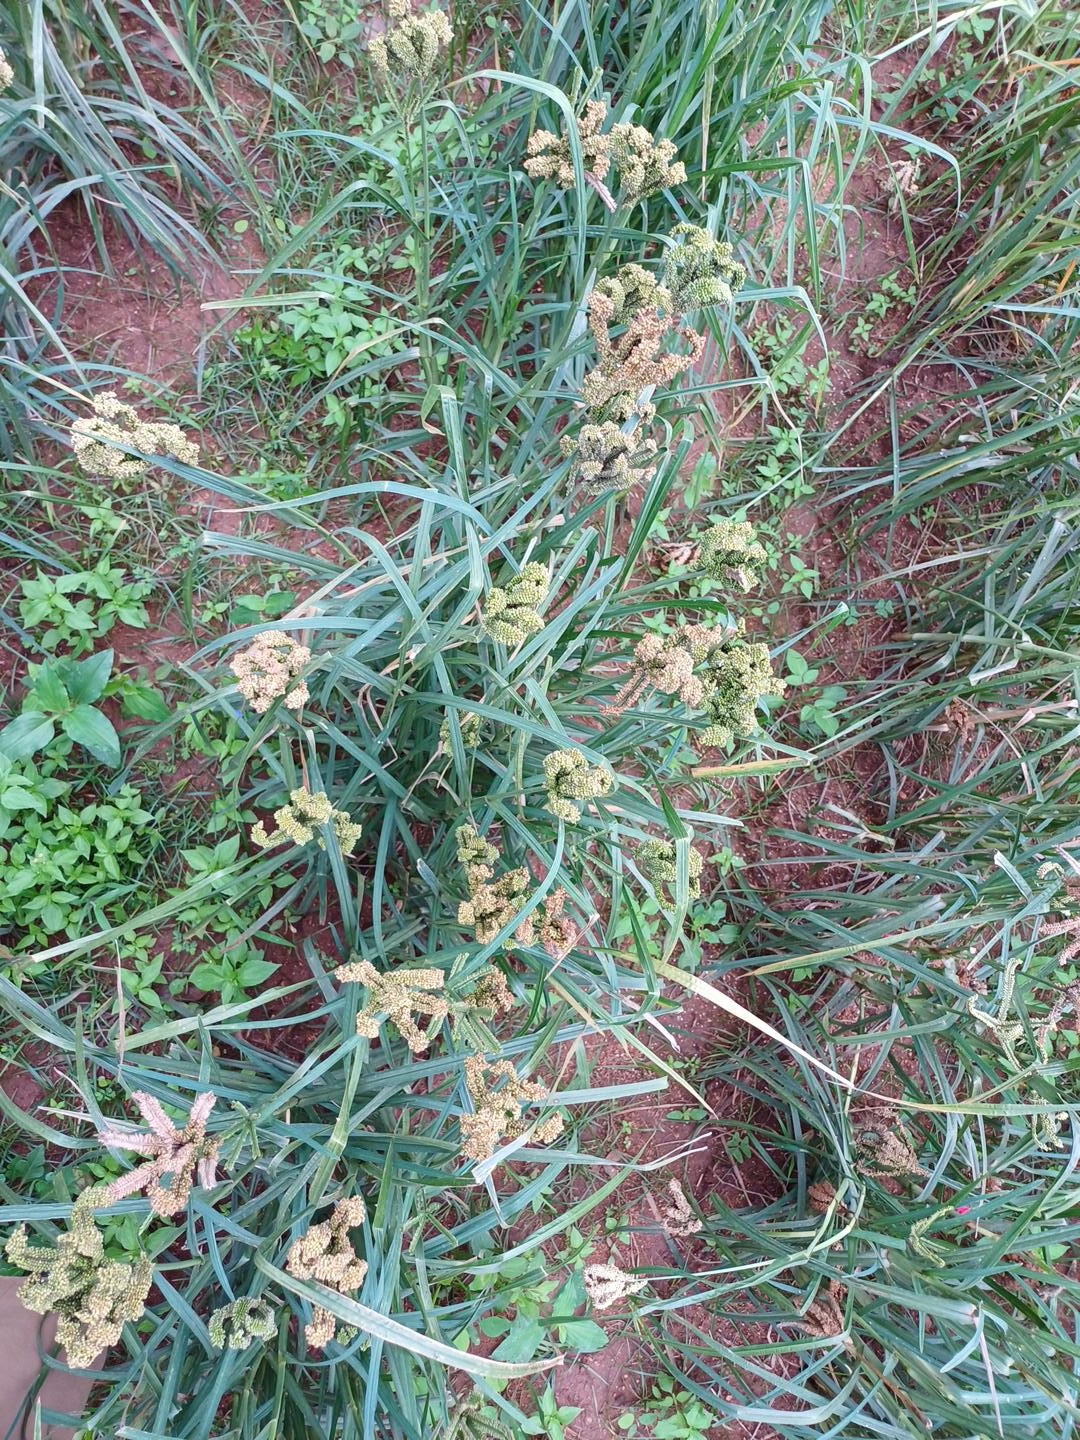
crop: finger millet
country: Kenya
